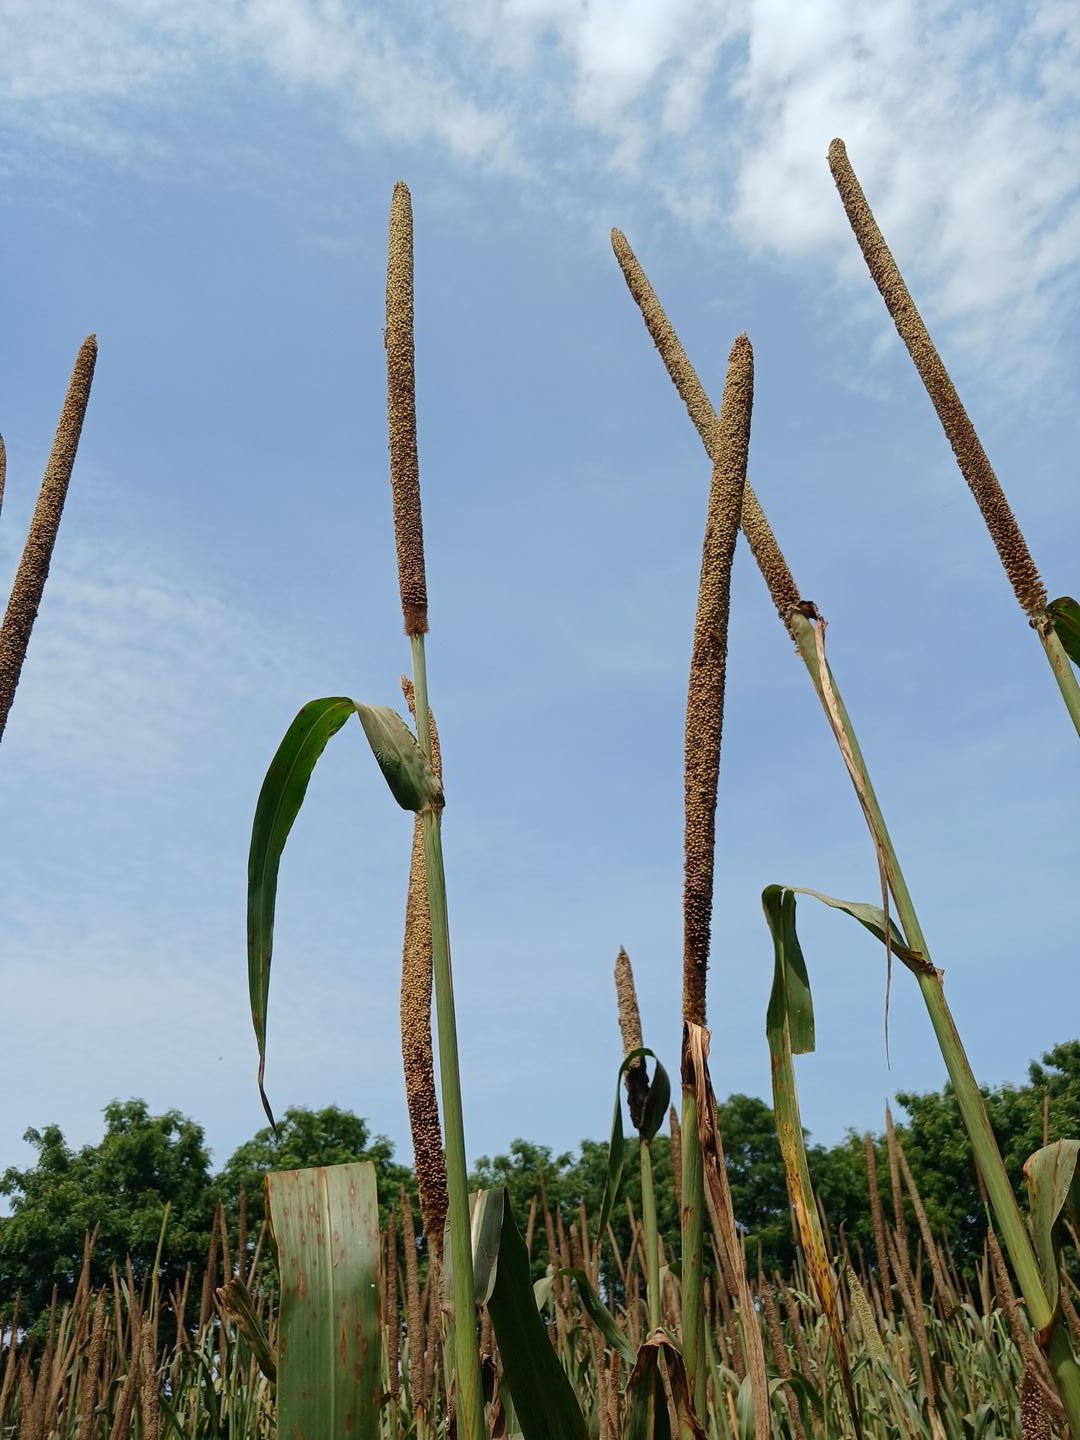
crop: pearl millet
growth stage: maturity
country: Senegal
